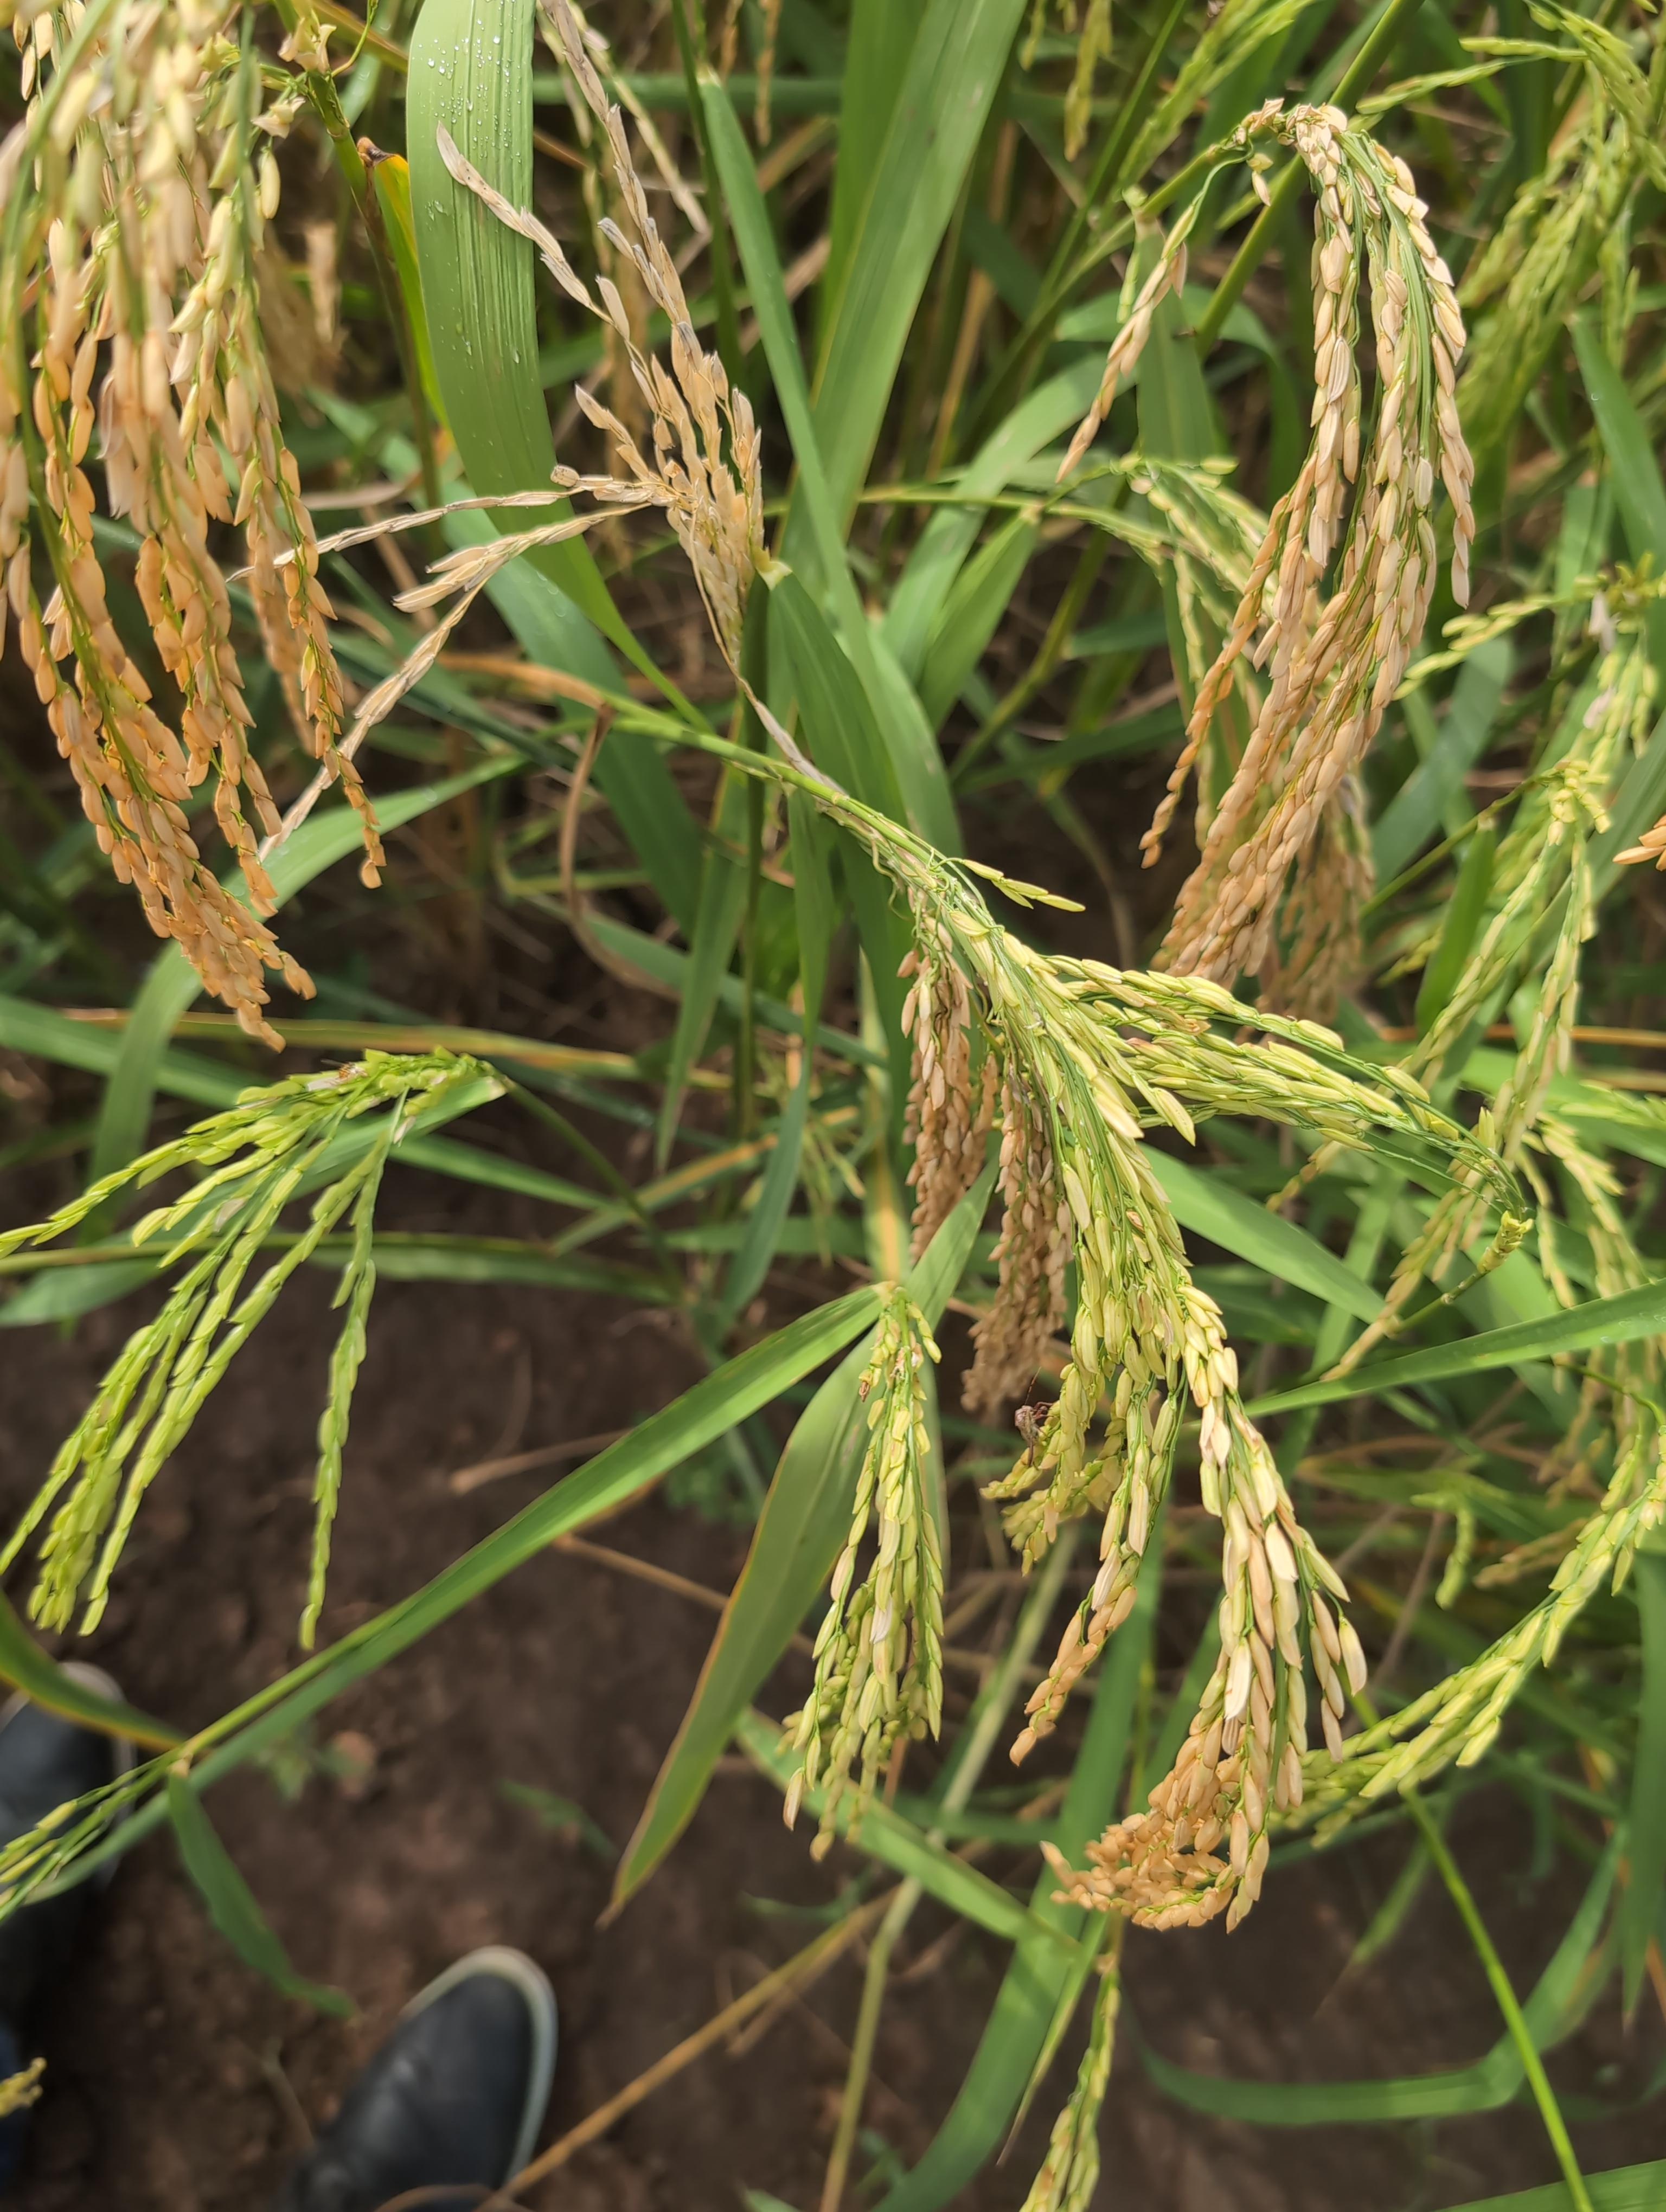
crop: rice
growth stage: ripening
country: Côte d'Ivoire
